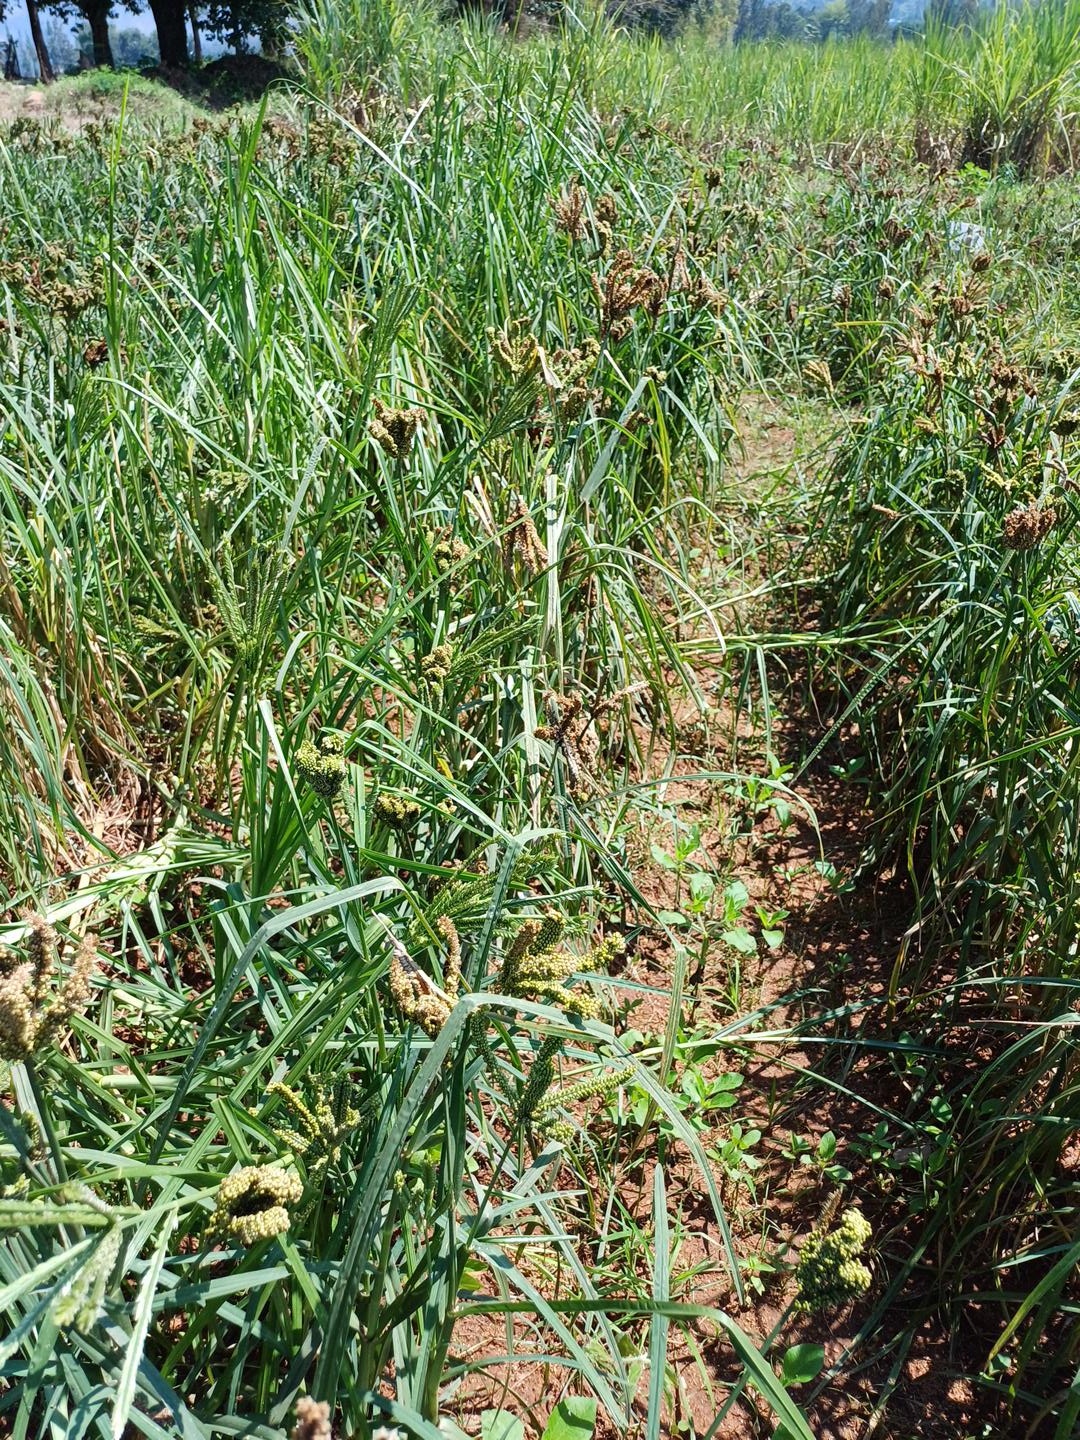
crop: finger millet
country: Kenya
